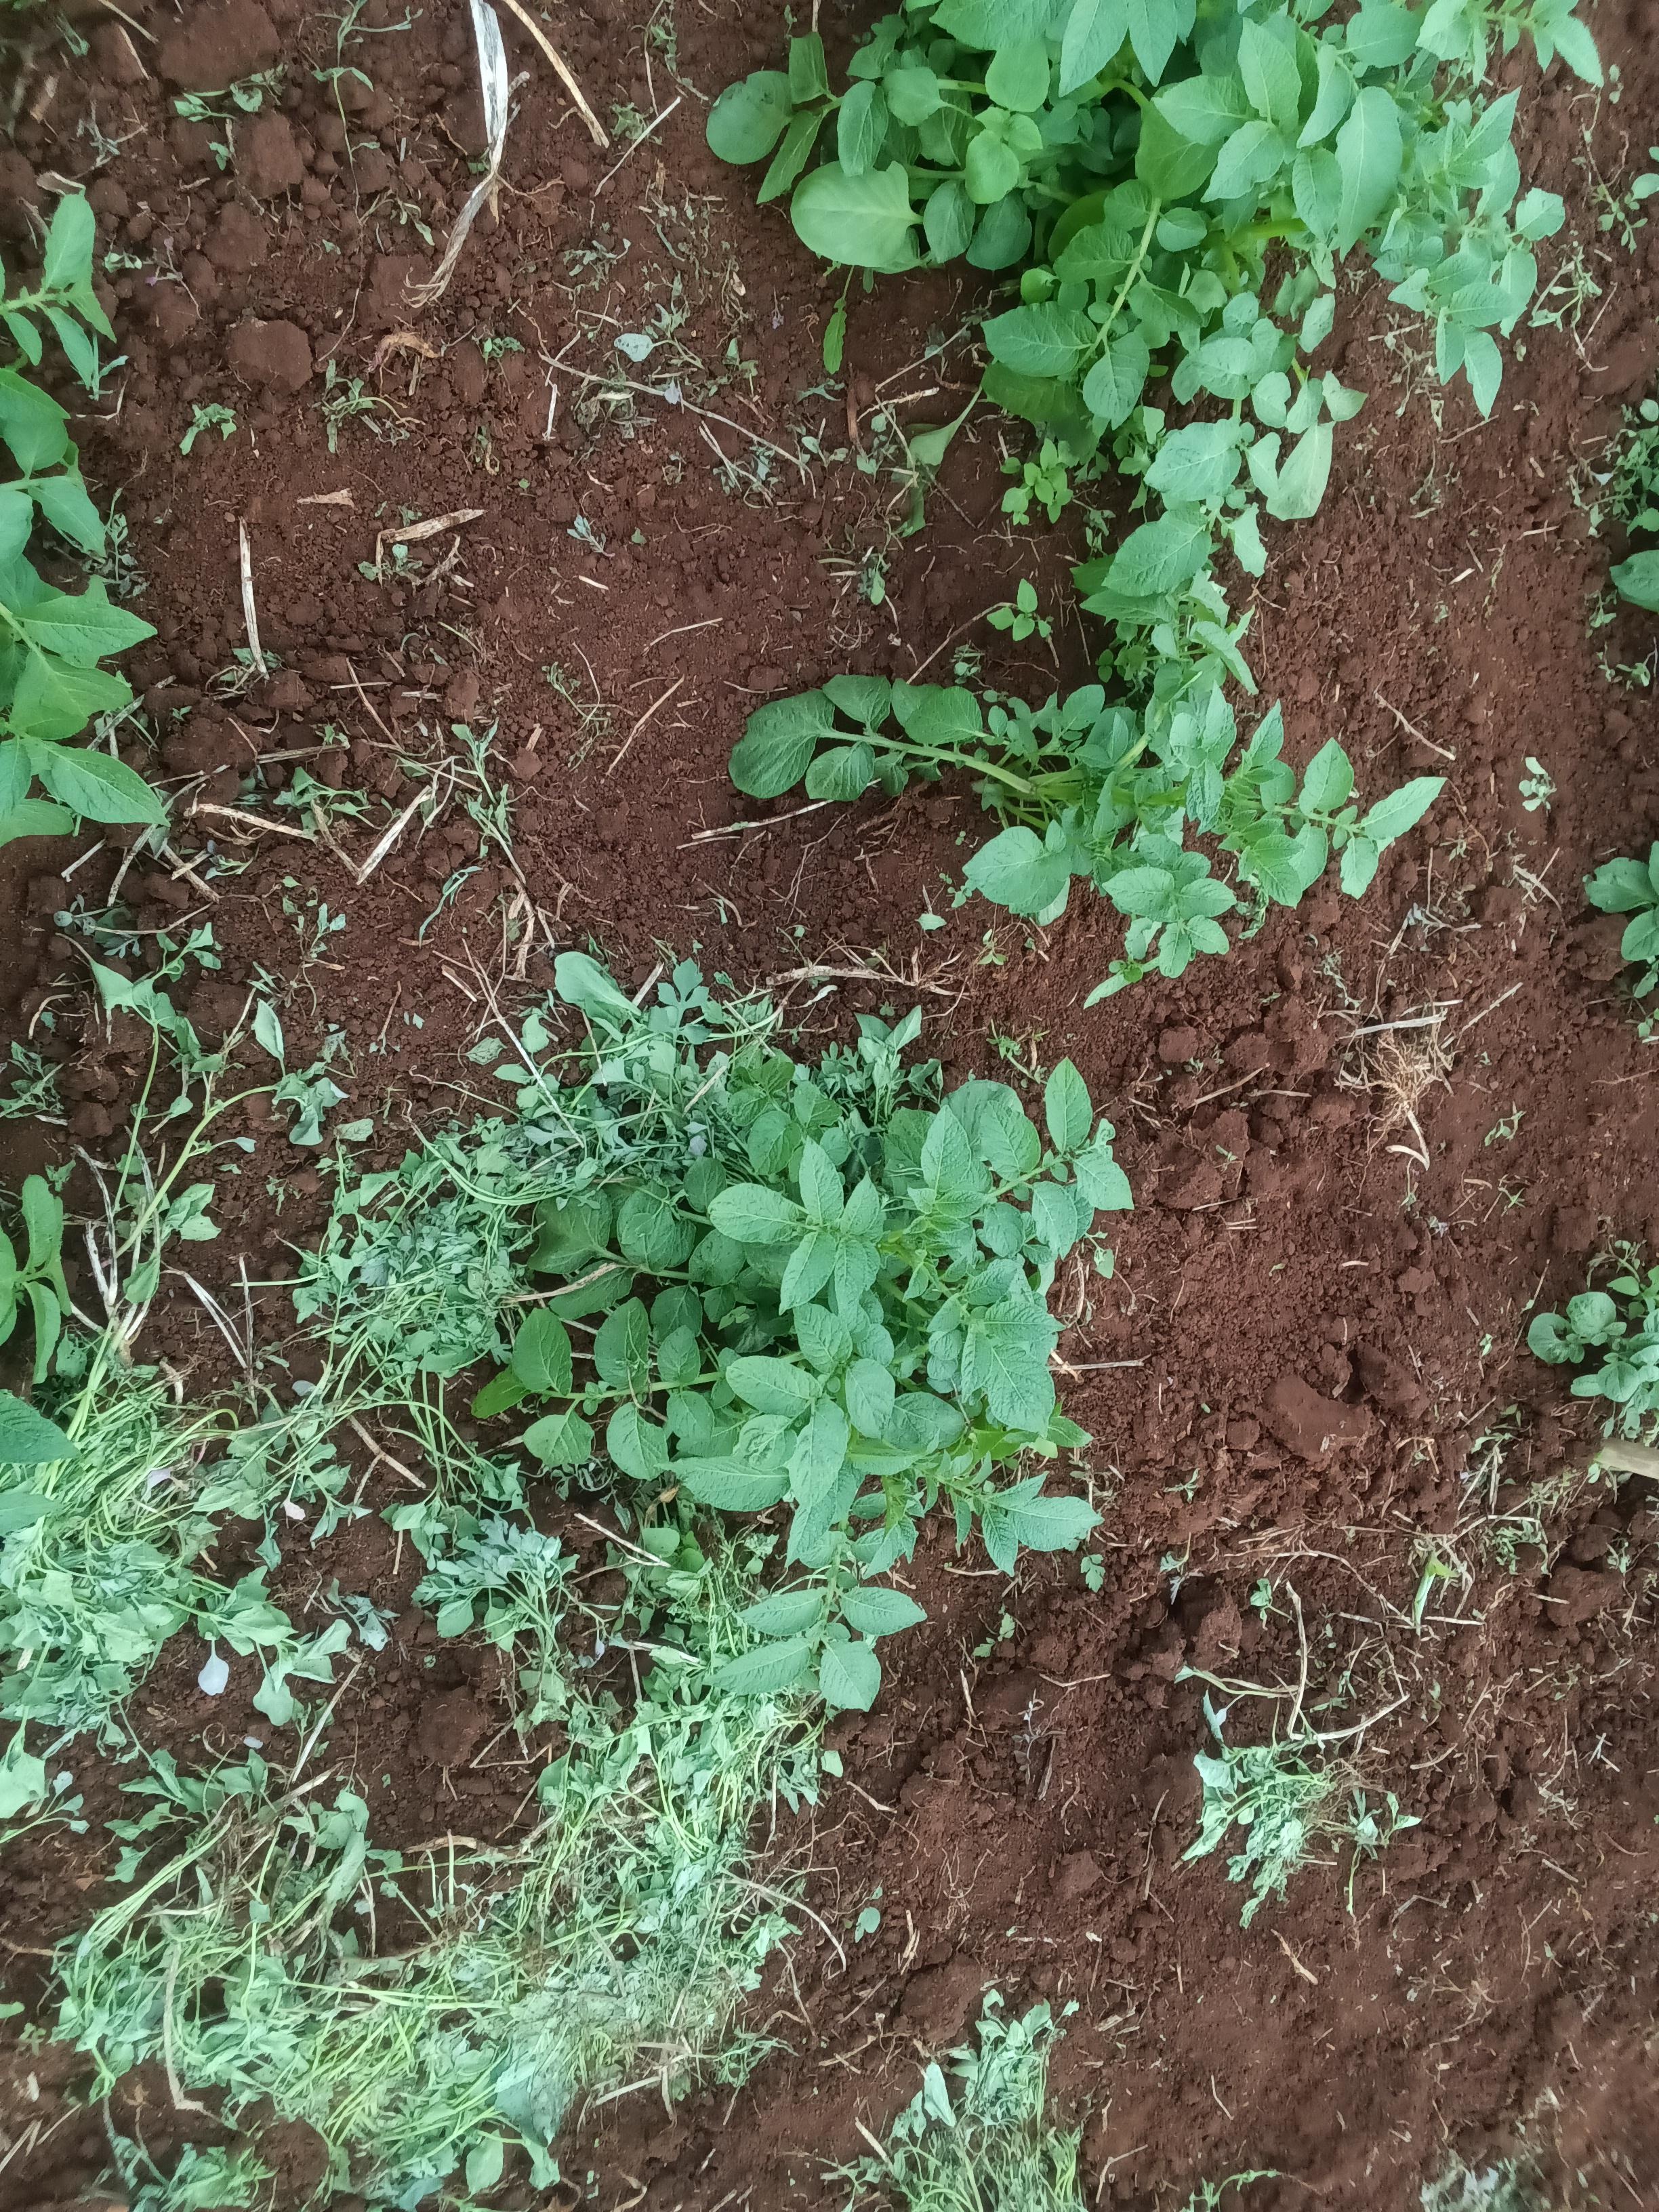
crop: potato
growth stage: emergence
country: Kenya
